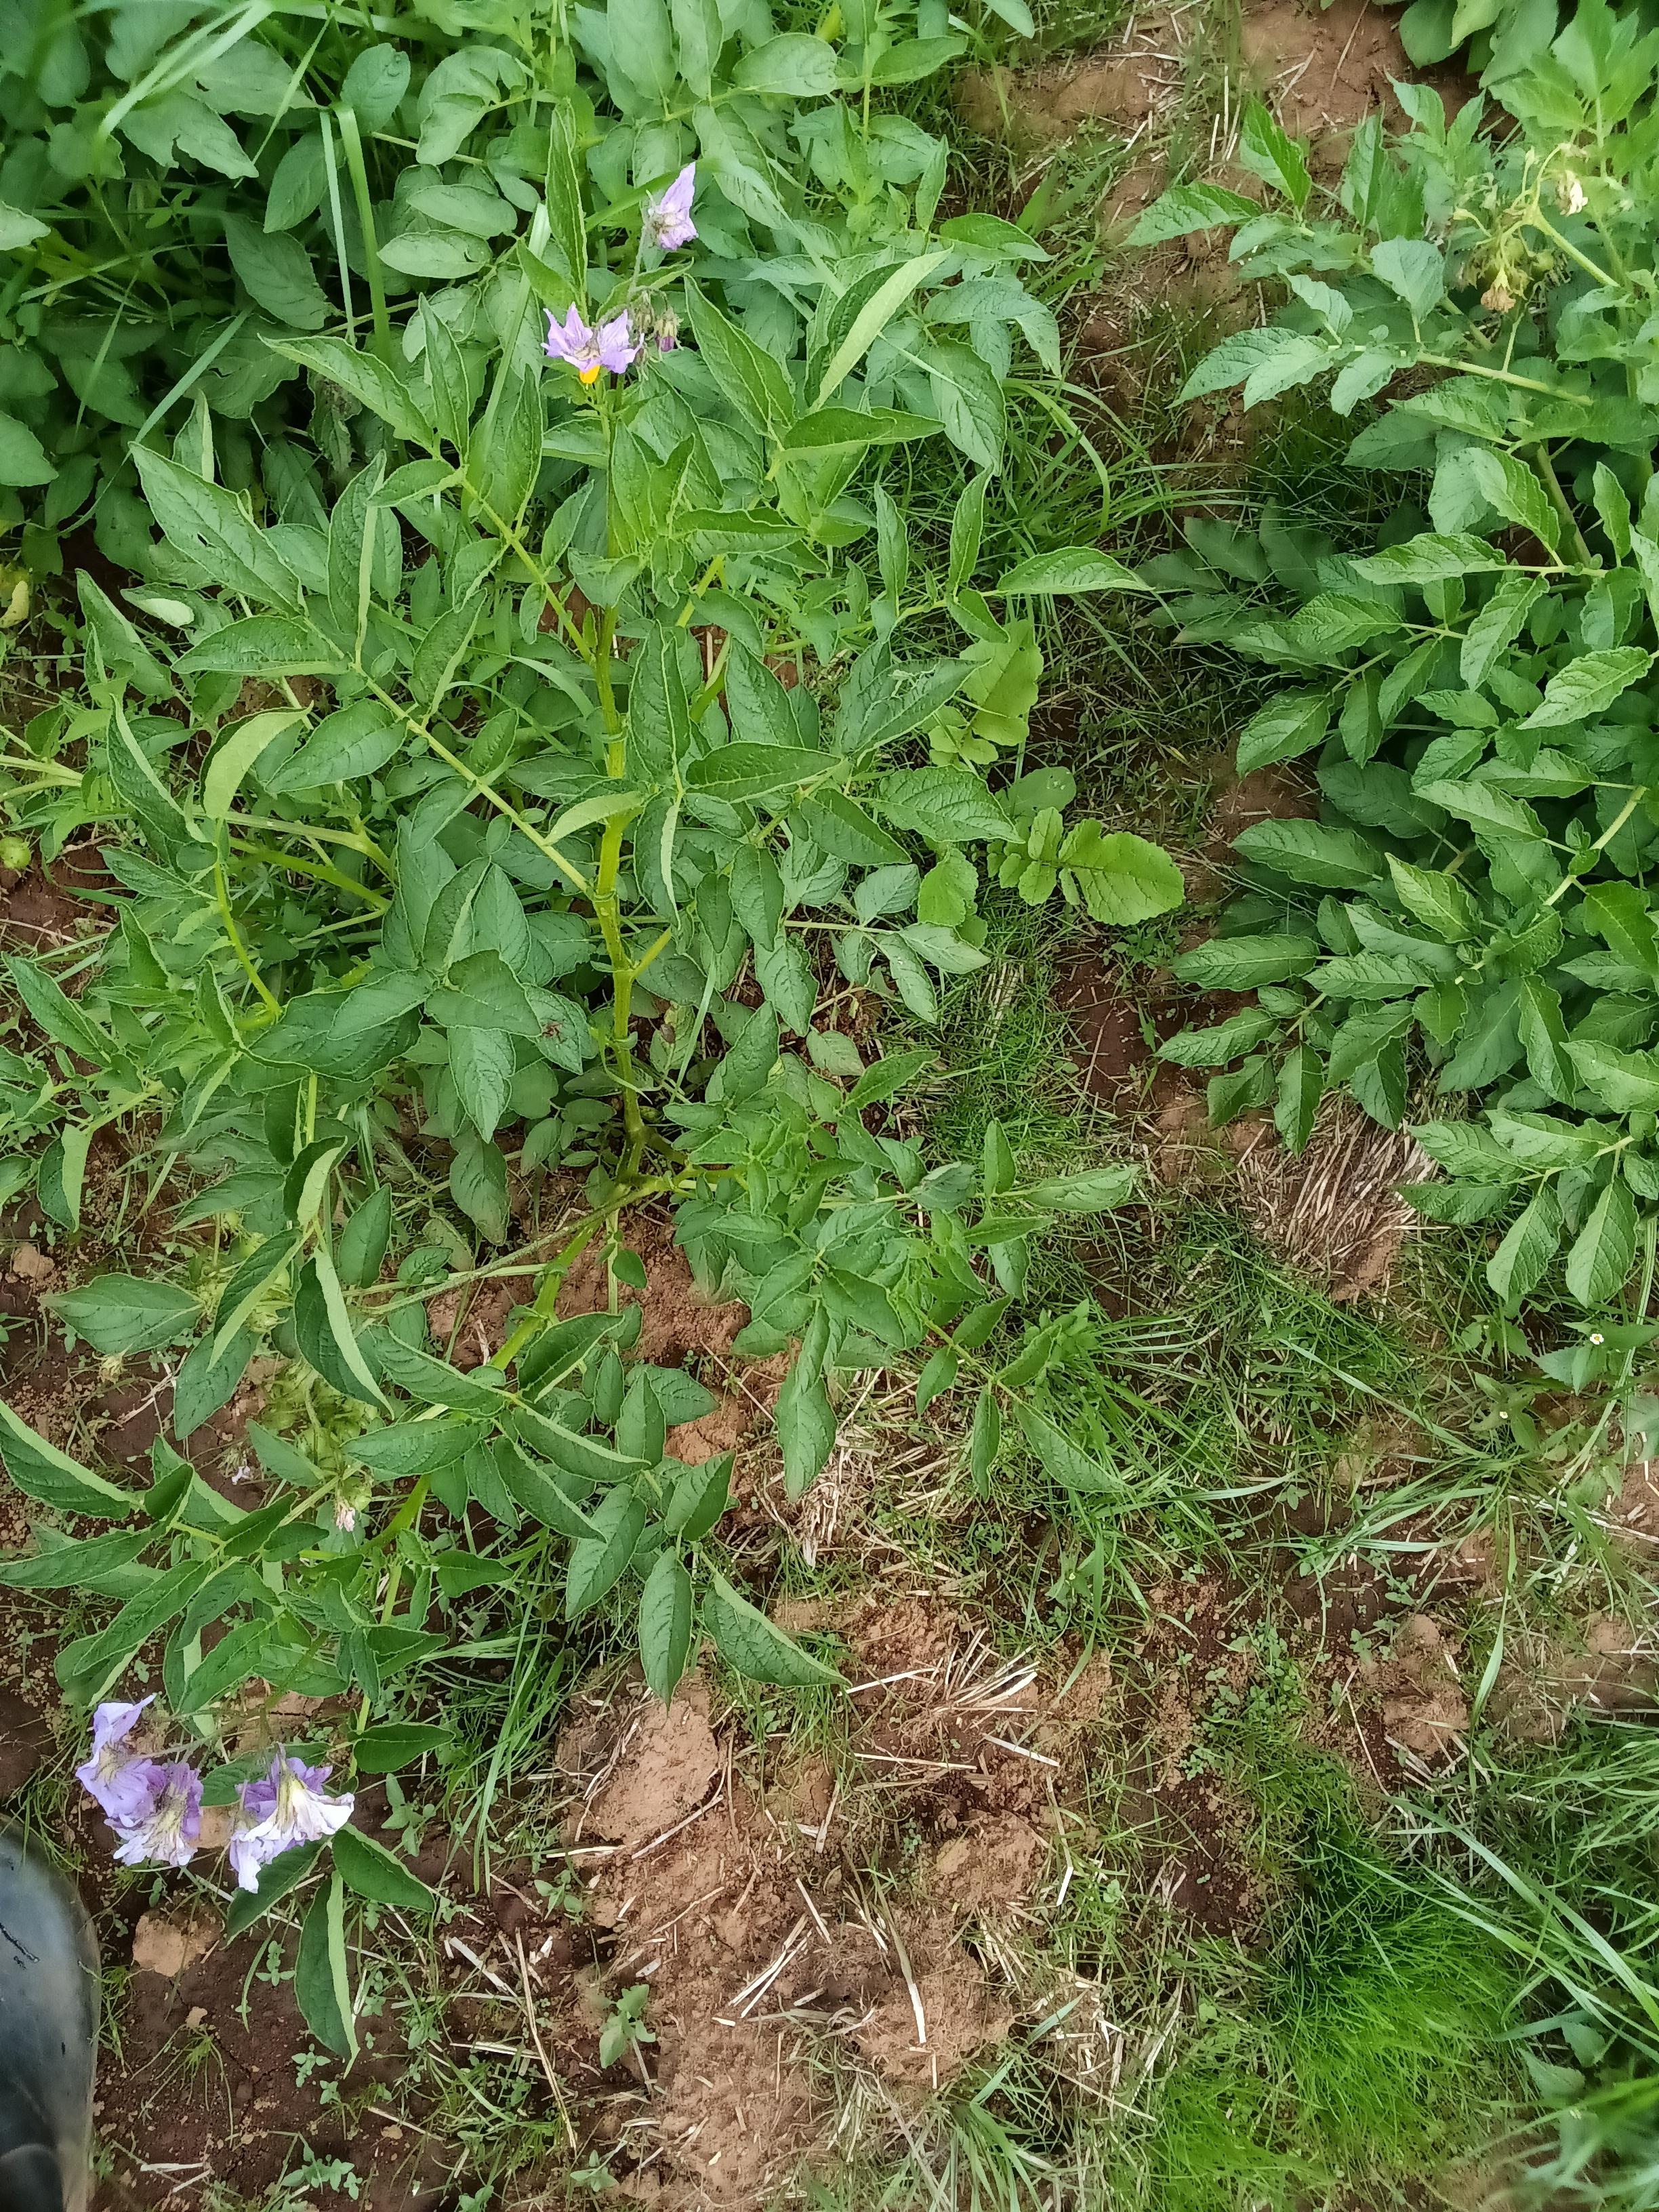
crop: potato
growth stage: flowering
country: Kenya
